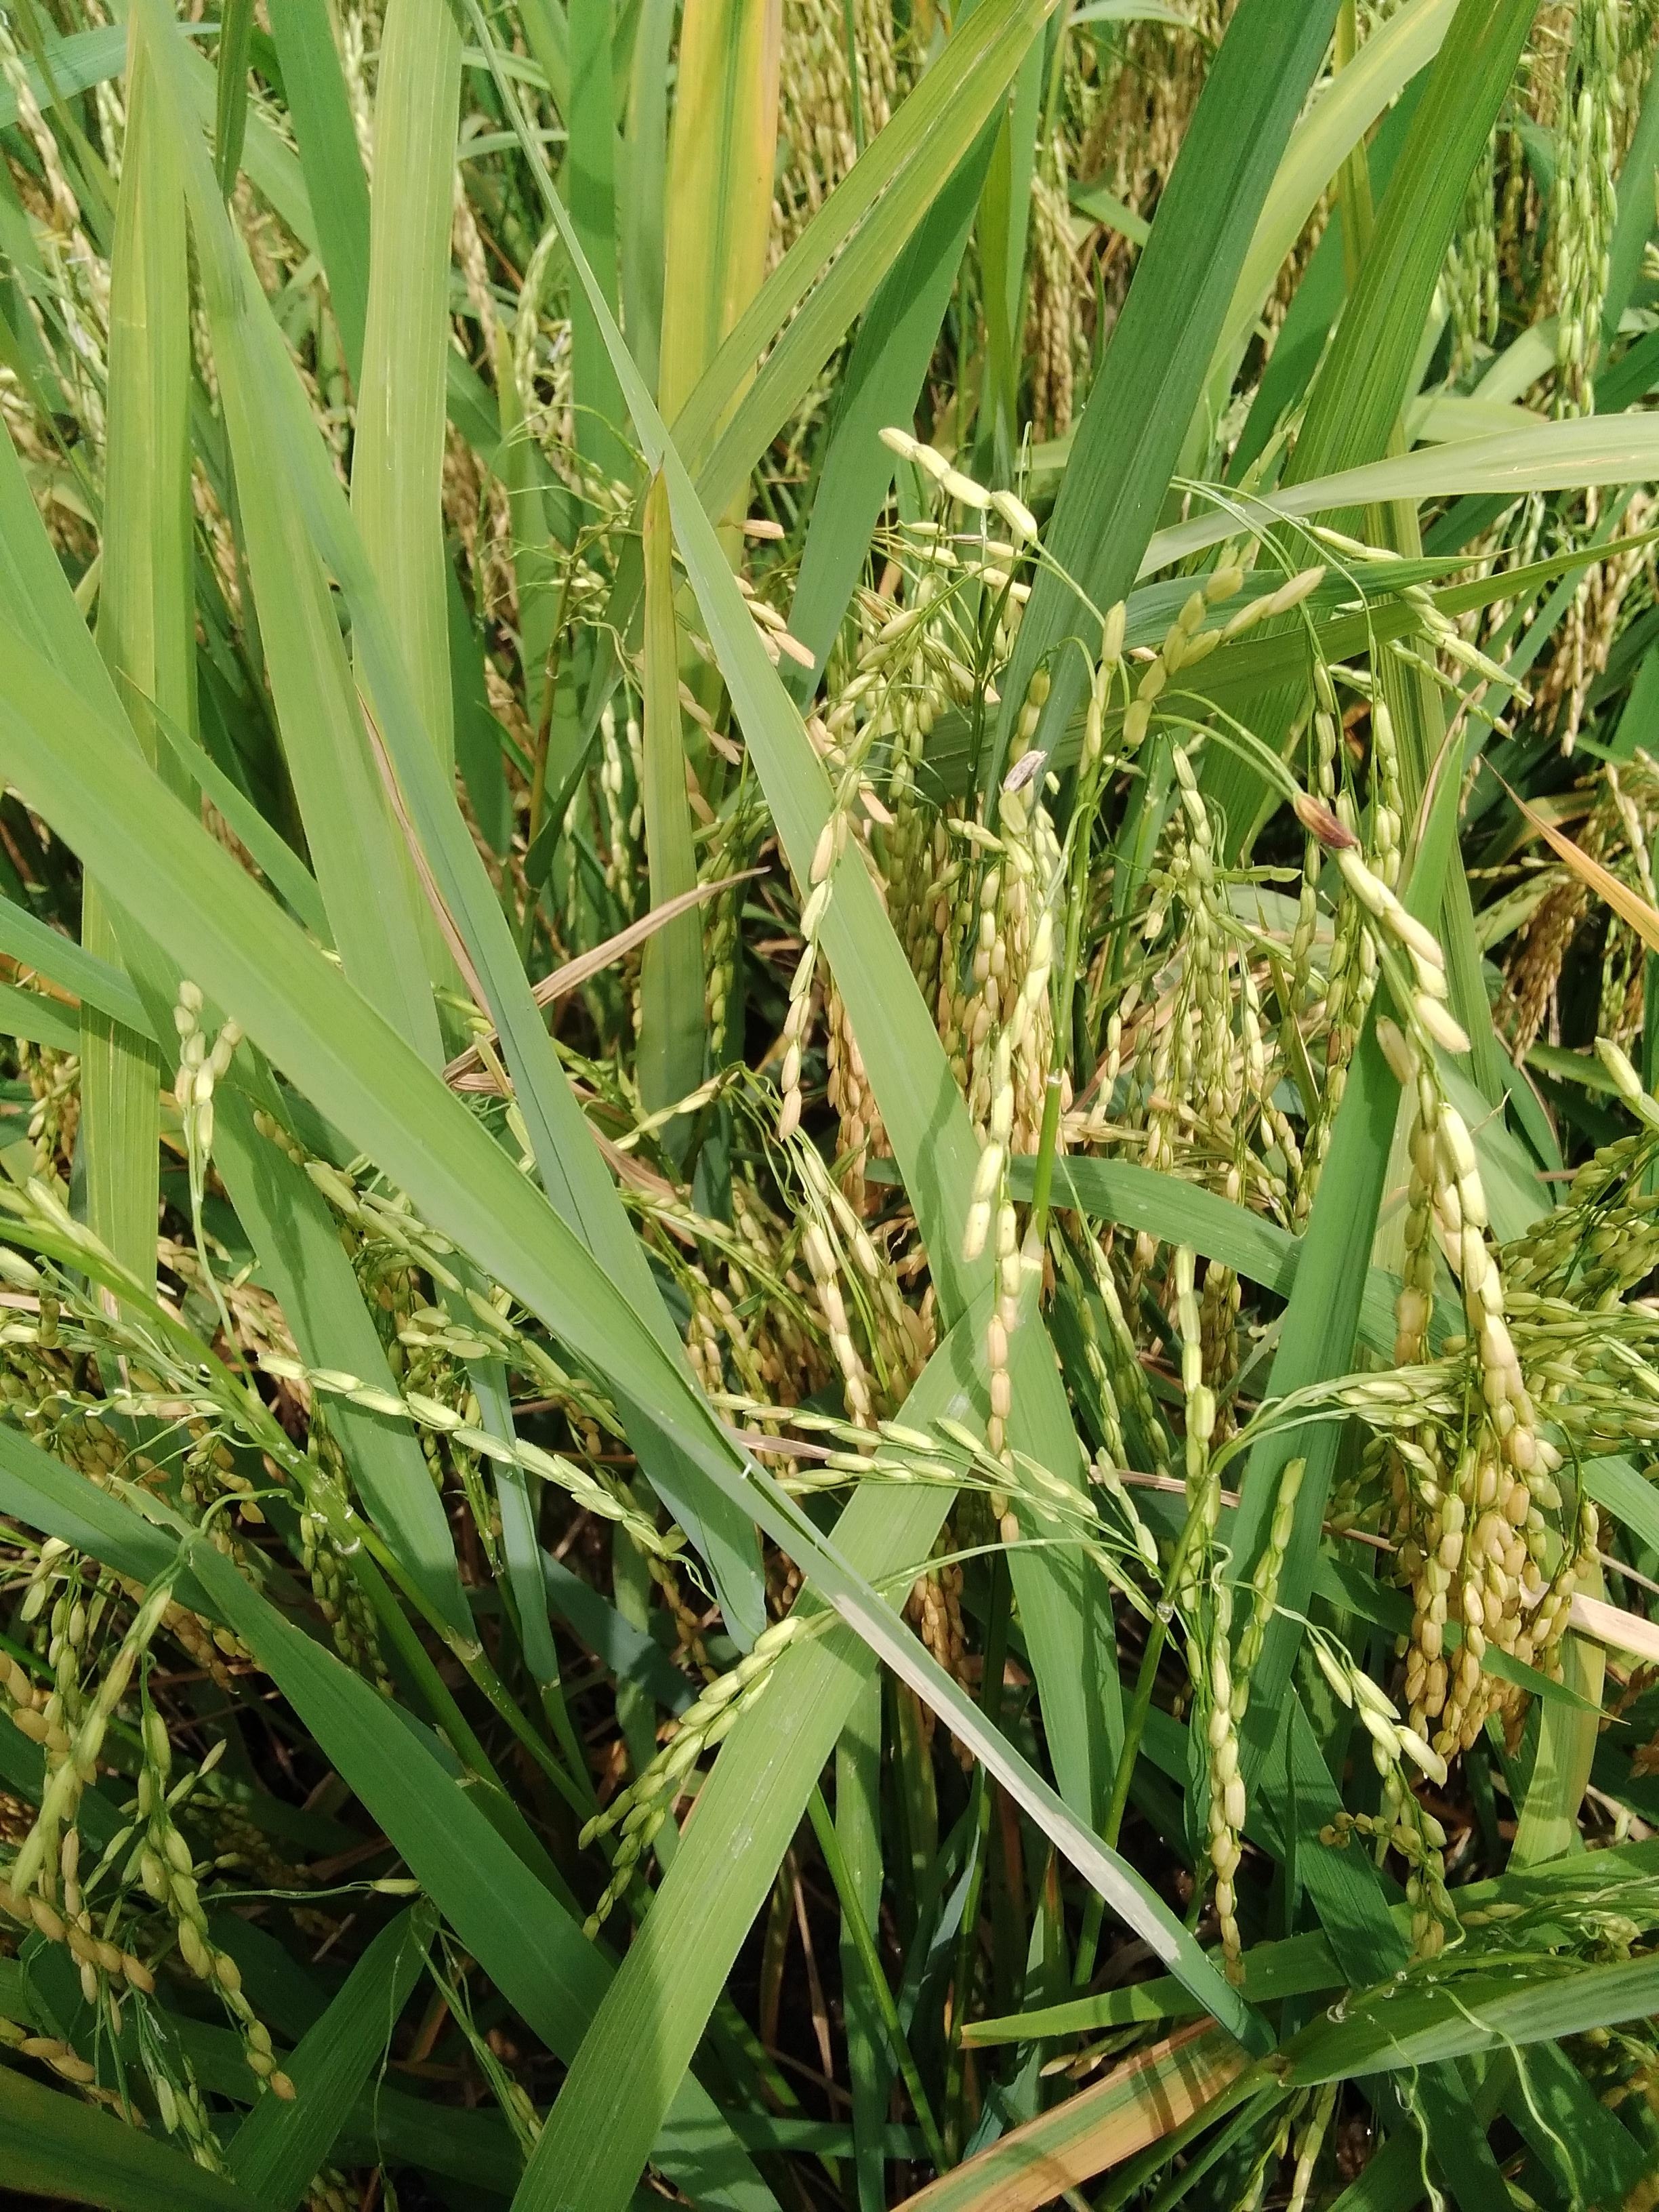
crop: rice
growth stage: ripening
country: Nigeria
